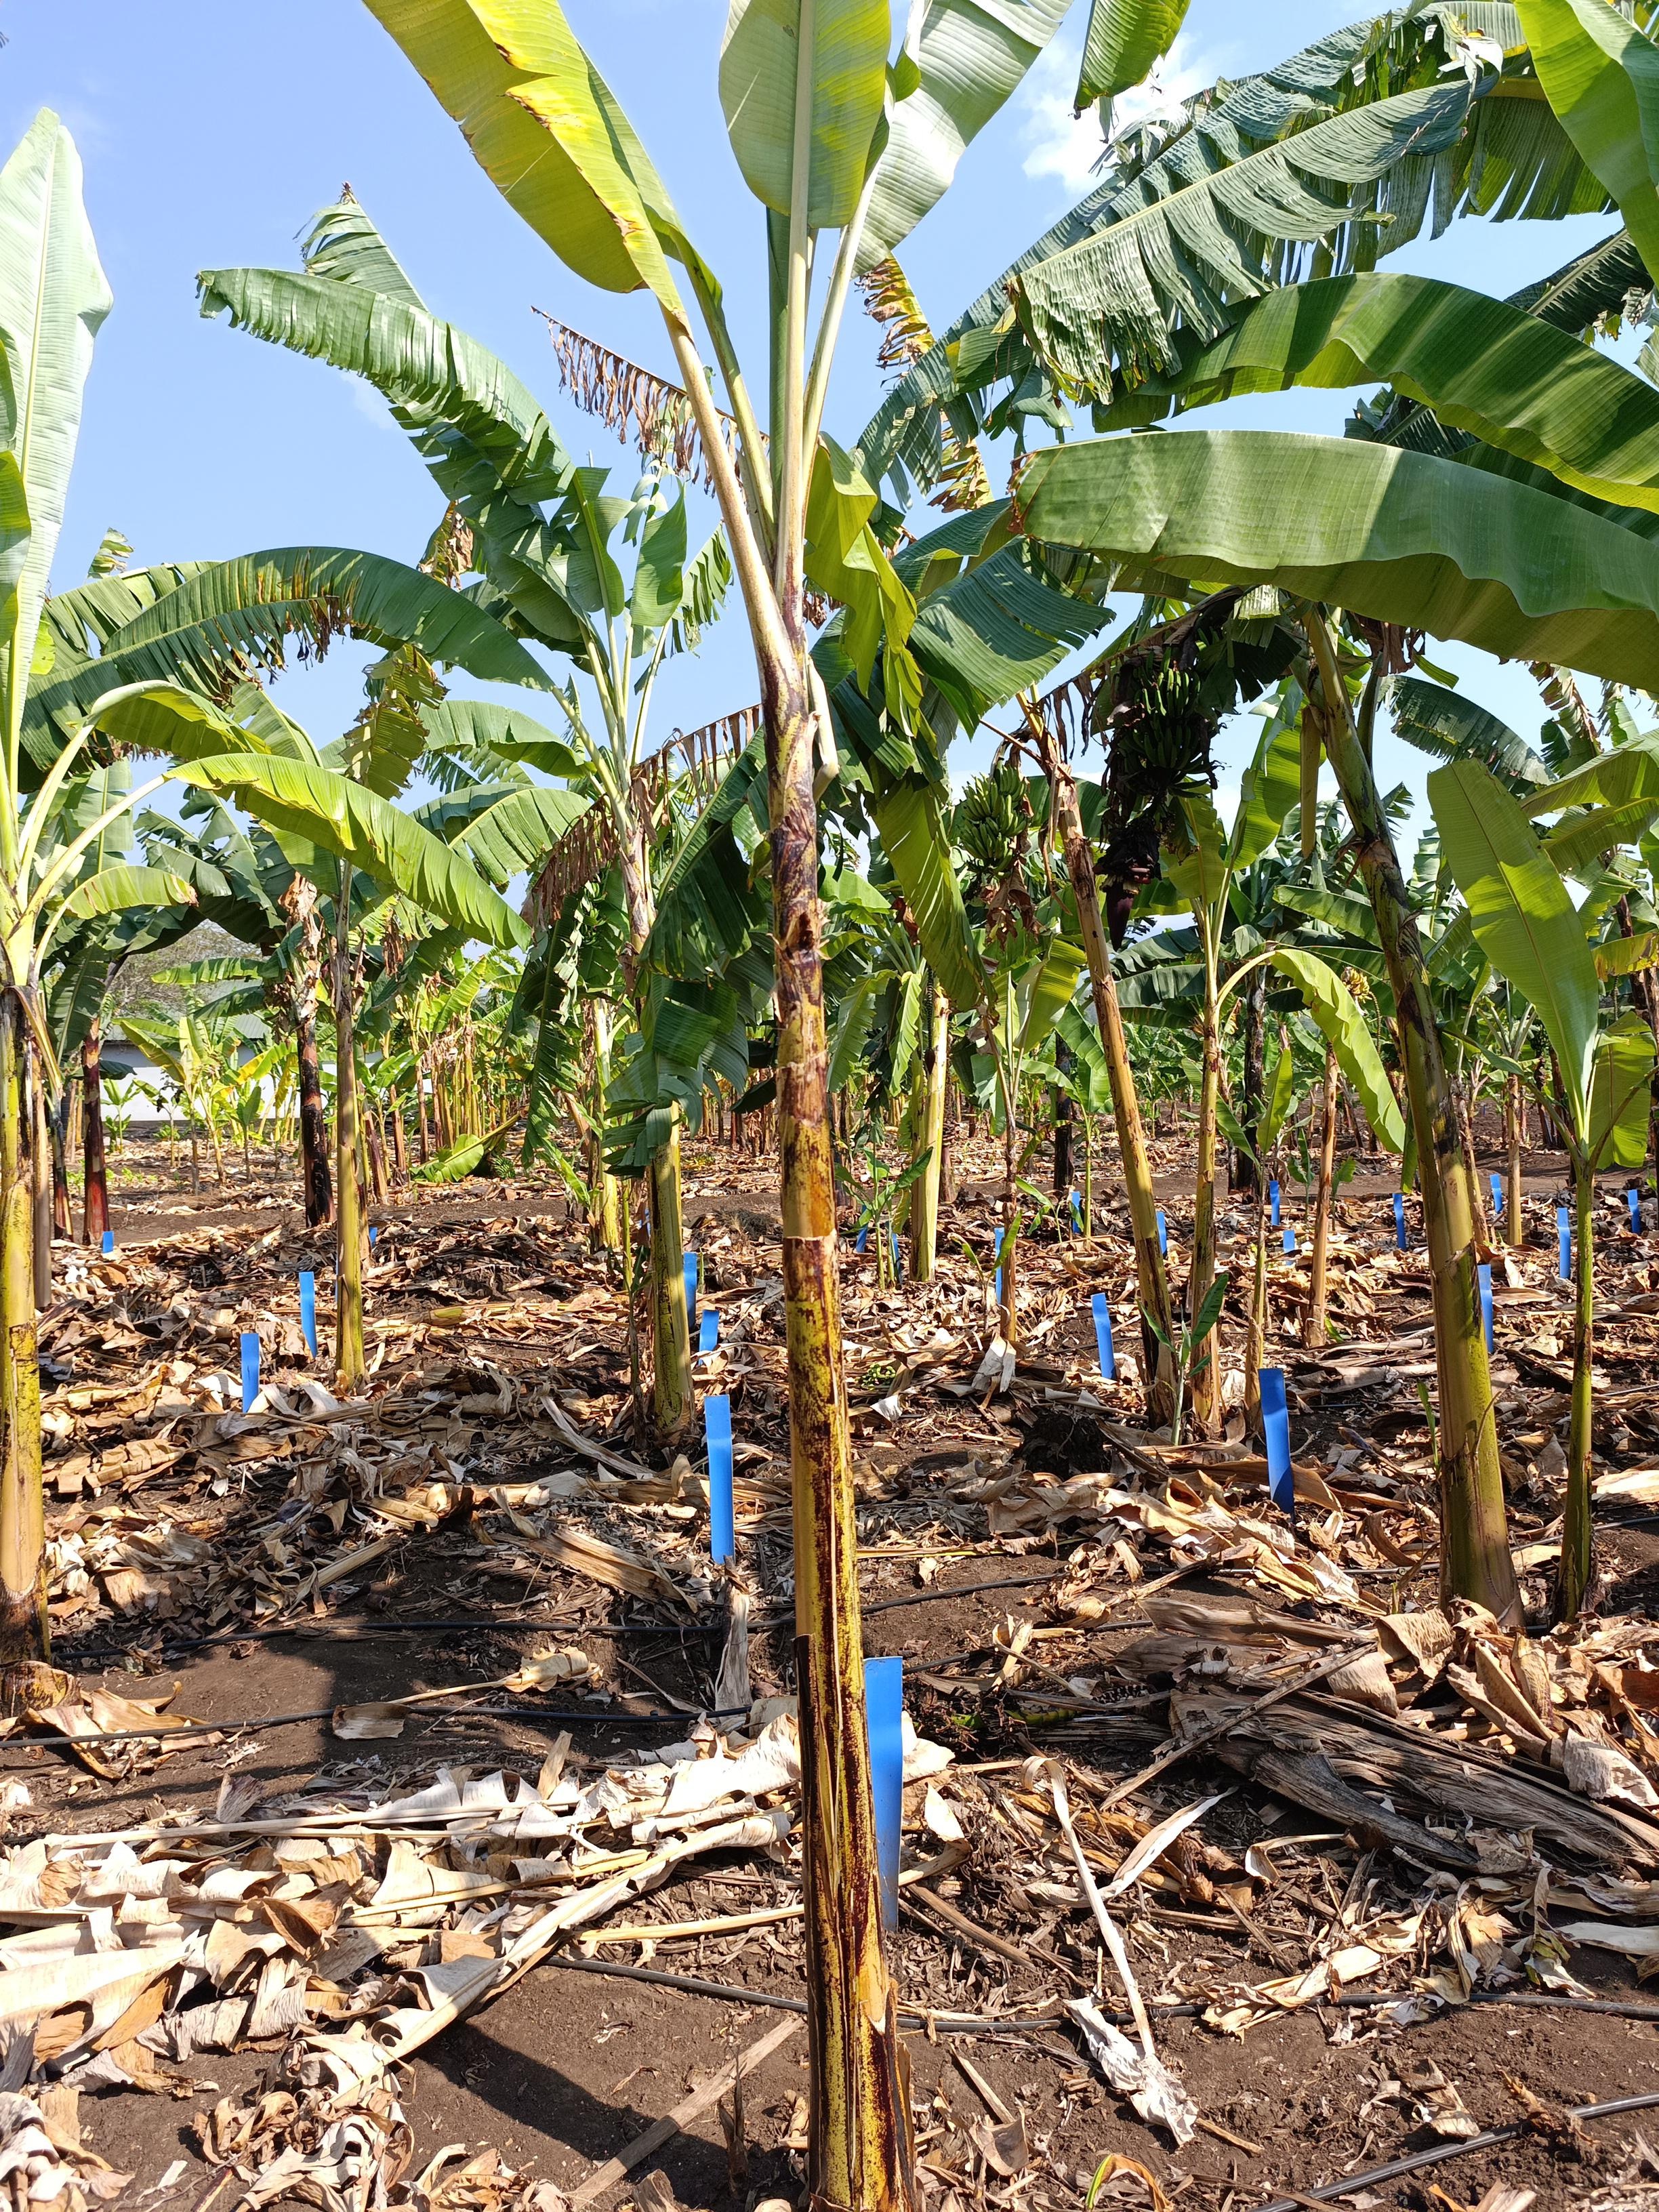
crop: banana
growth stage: vegetative
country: Tanzania
